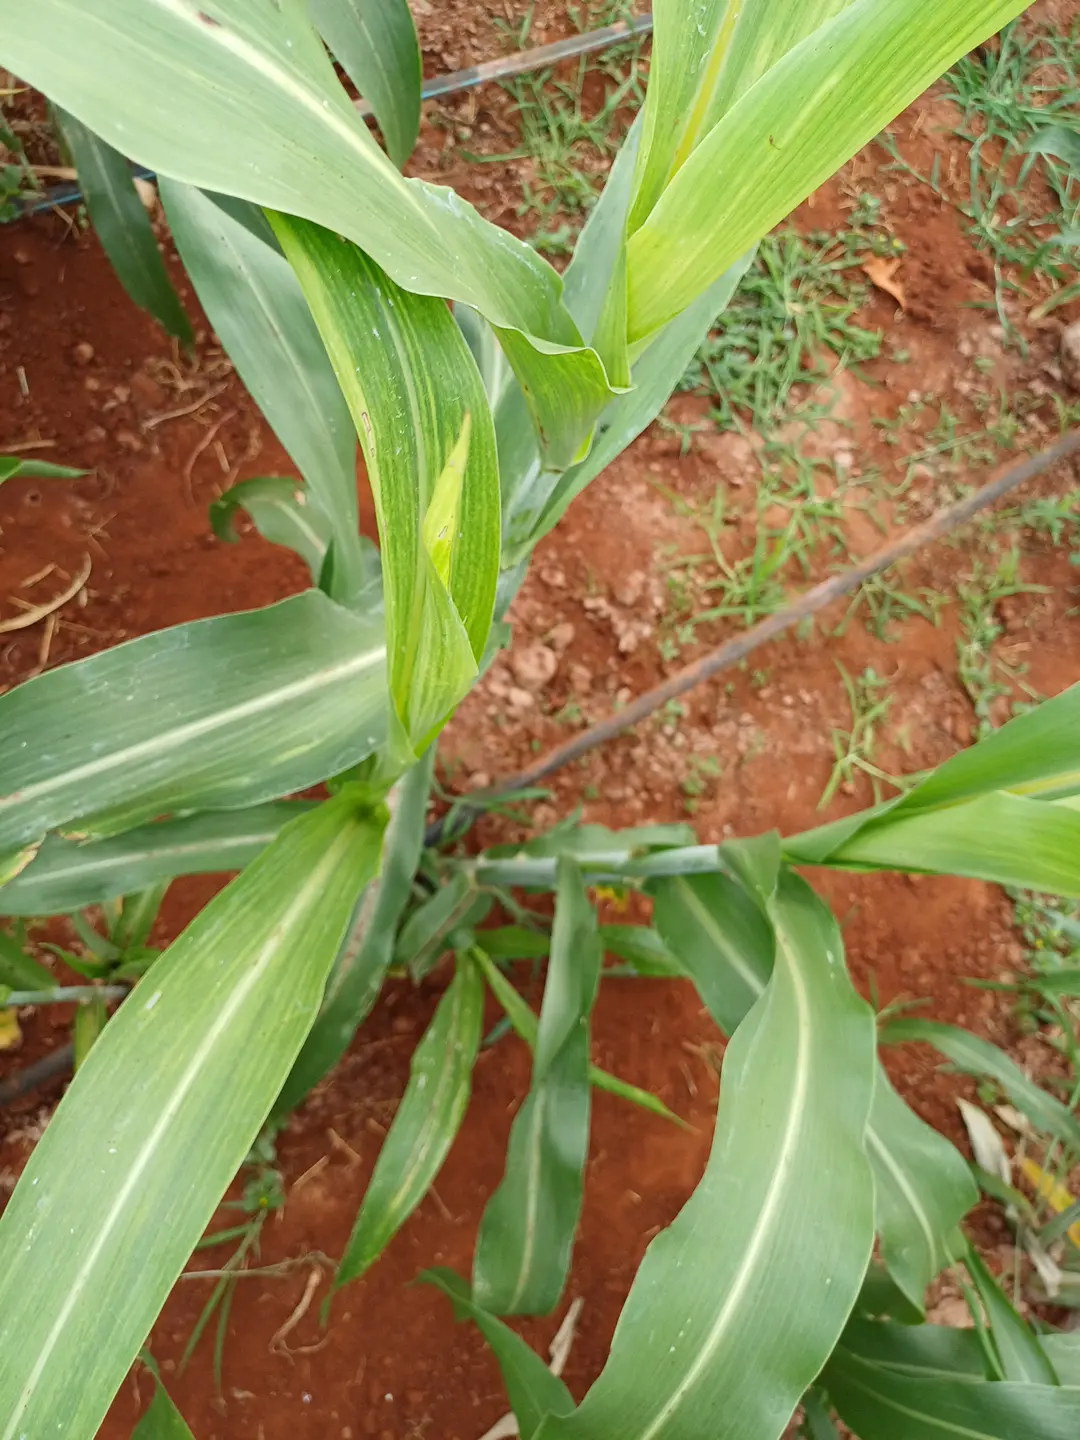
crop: sorghum
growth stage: heading tuber
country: Kenya
